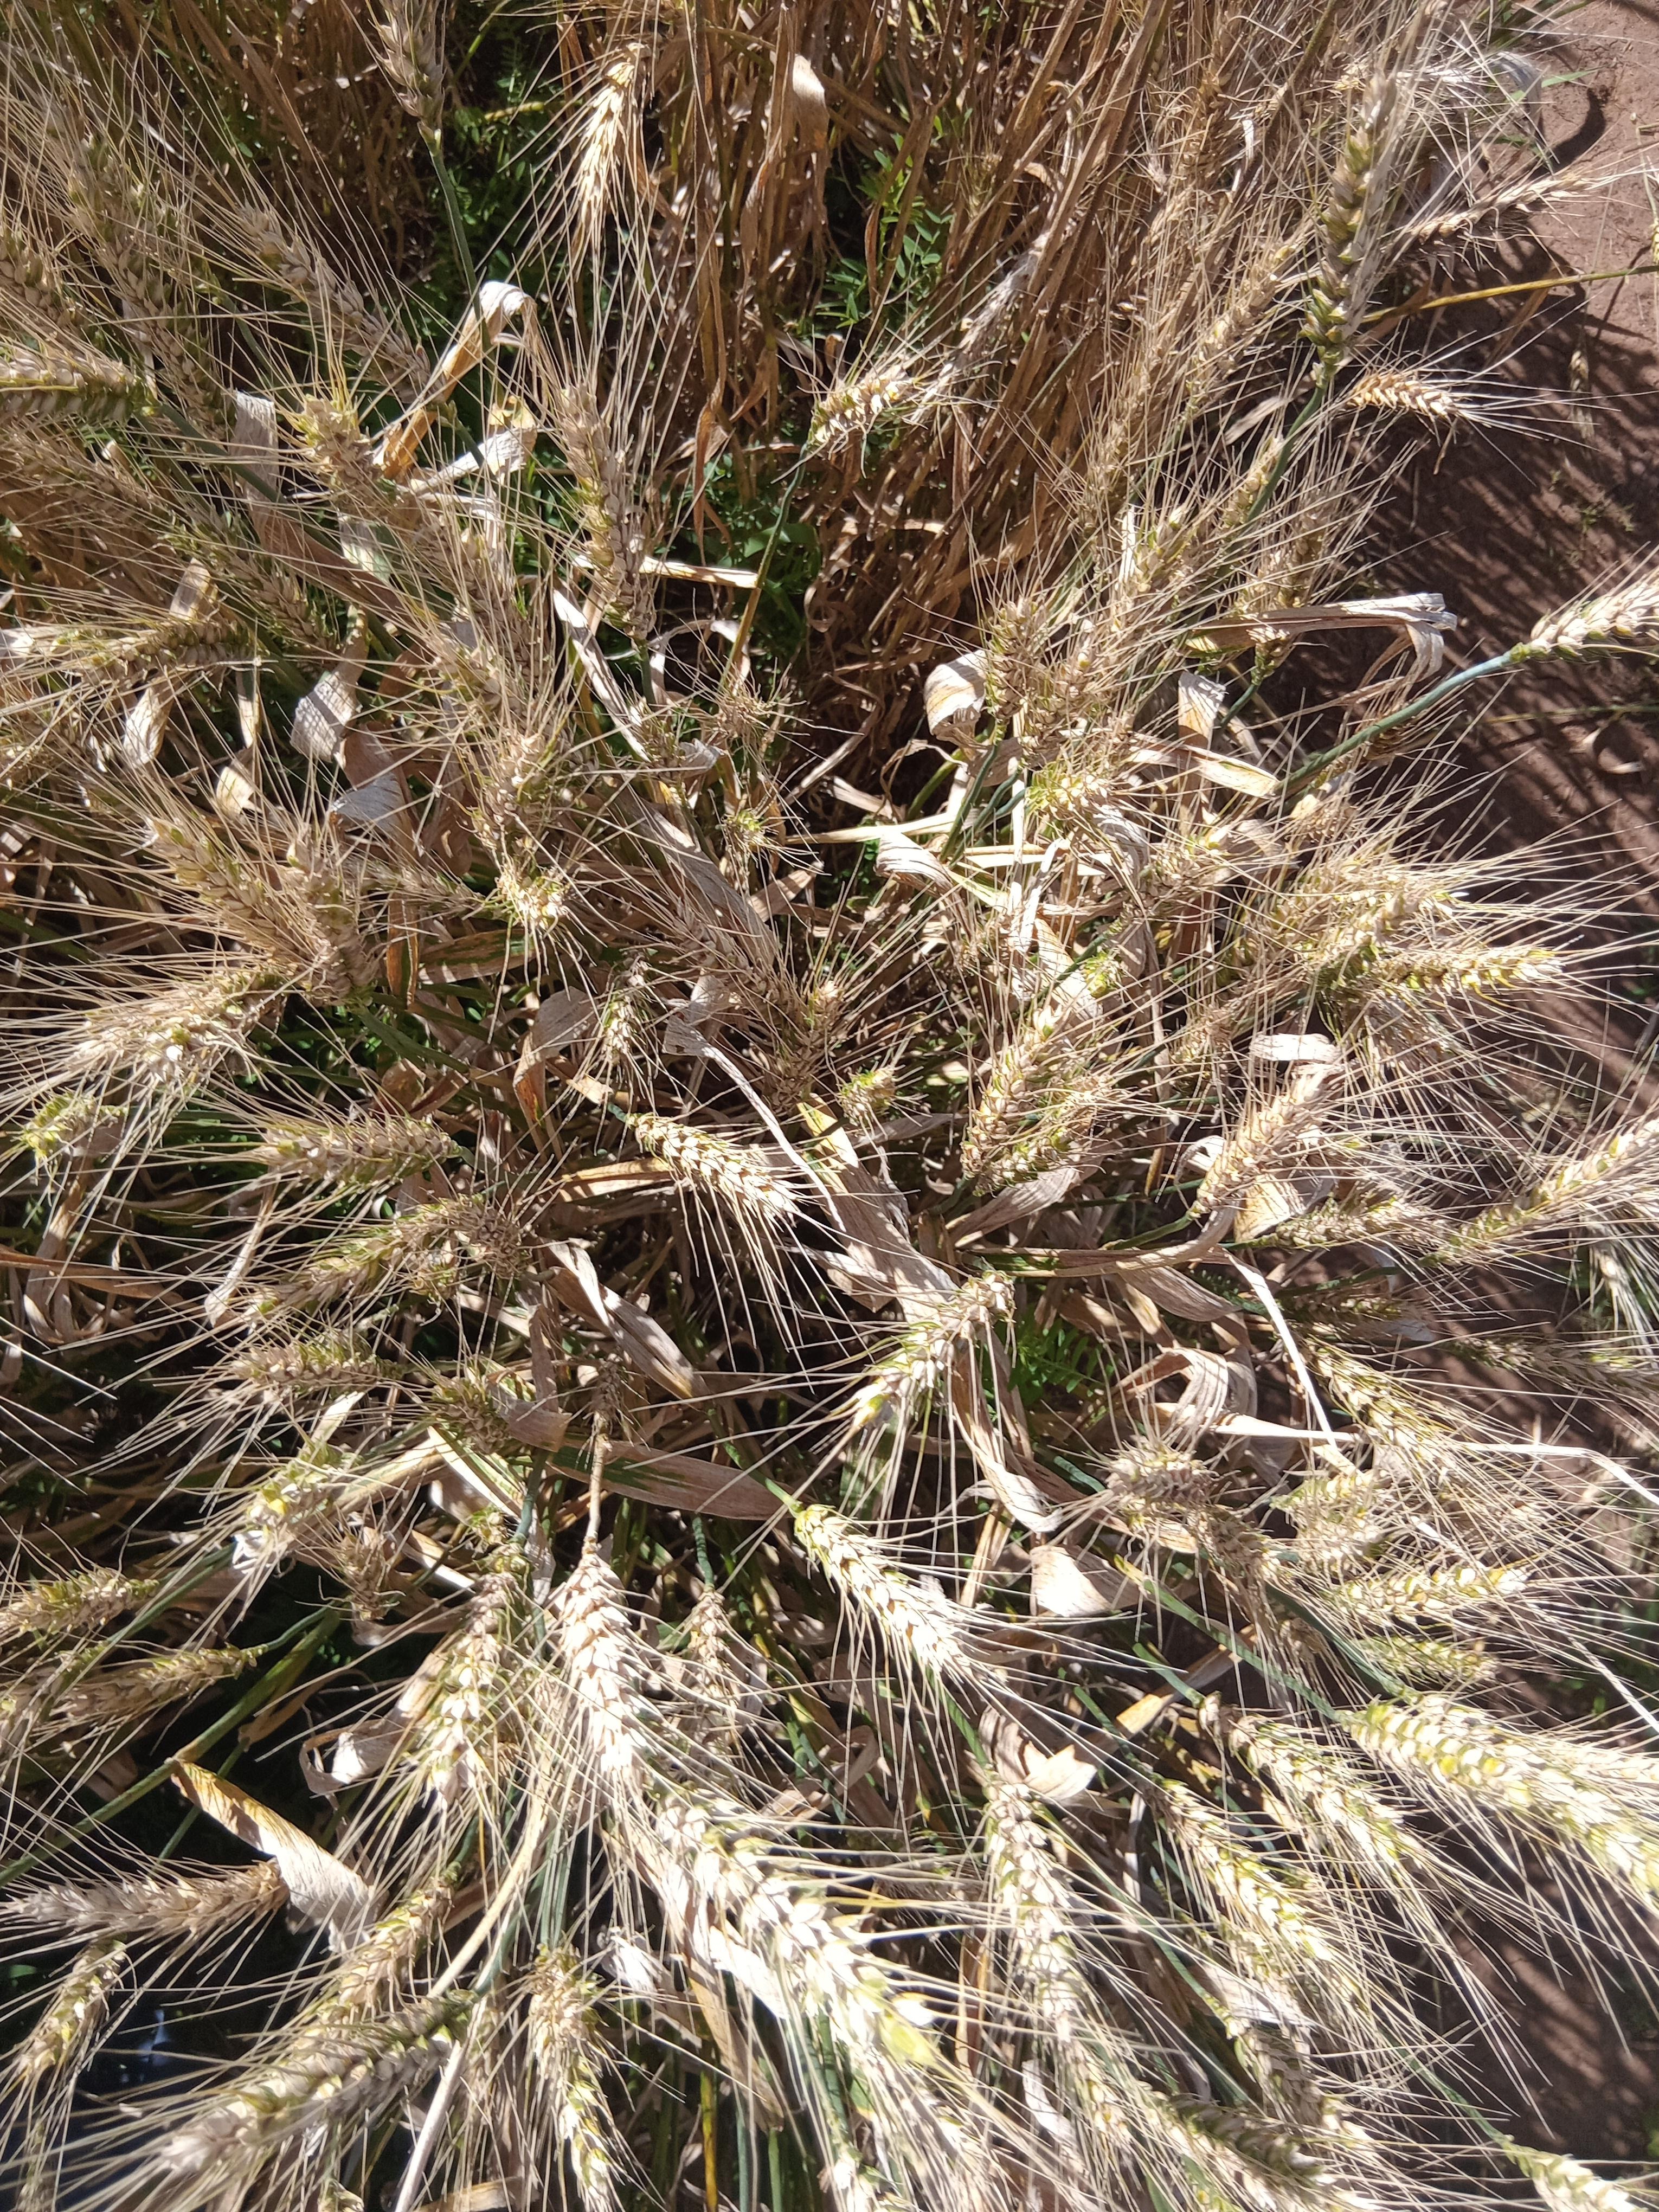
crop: wheat
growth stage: maturity
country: Kenya
